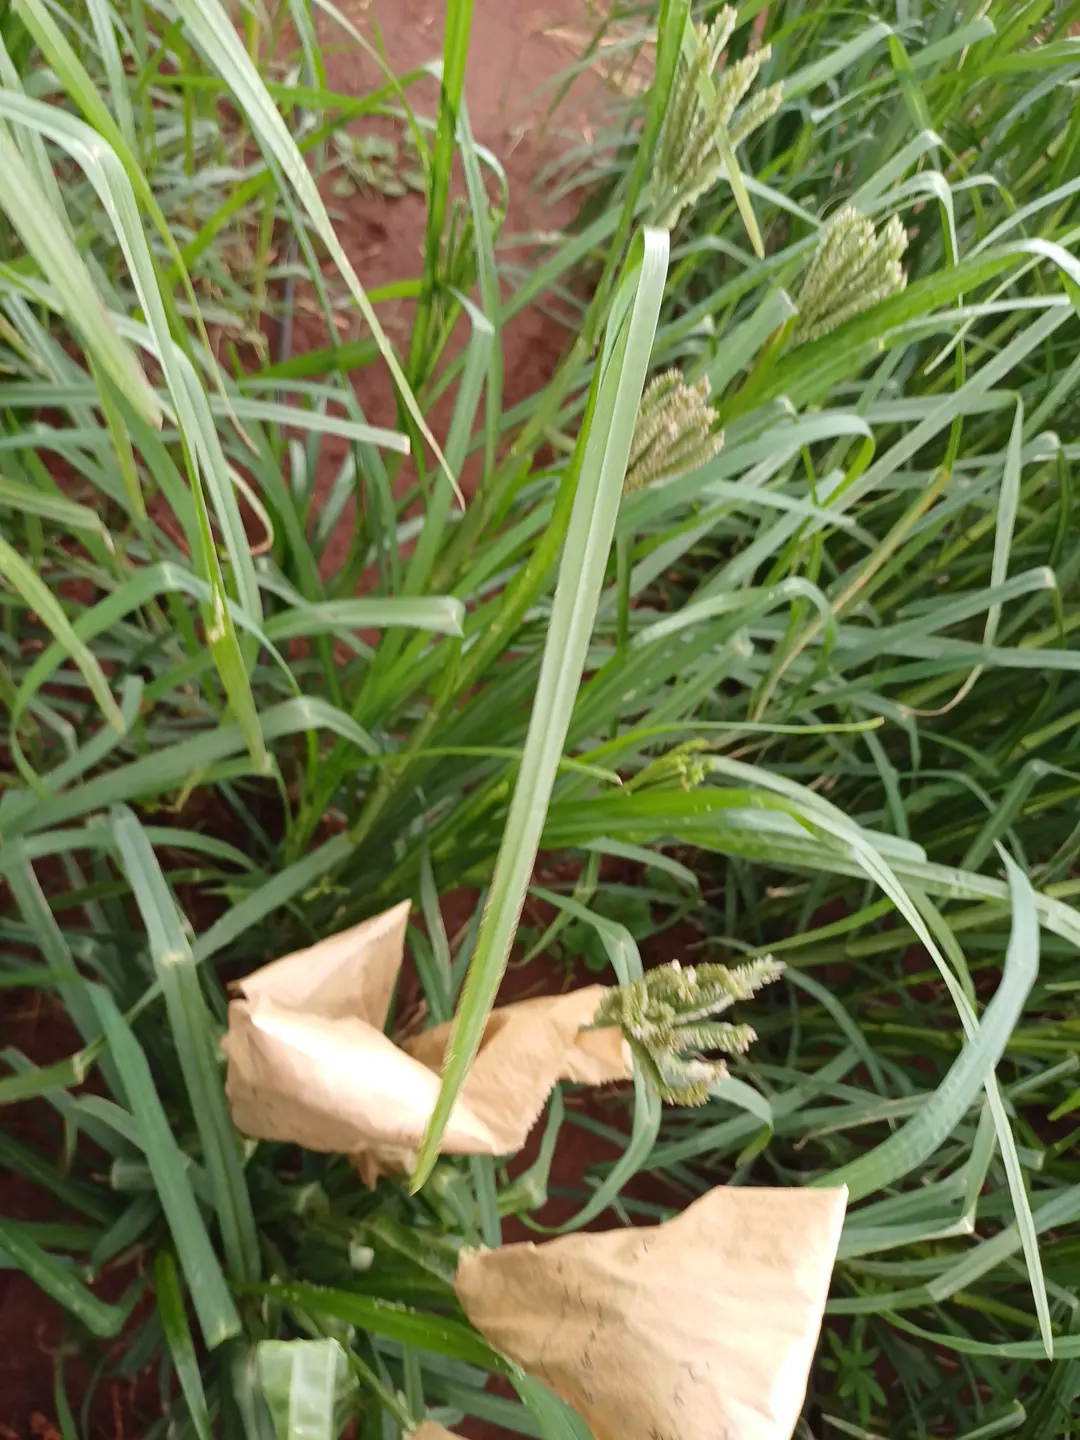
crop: finger millet
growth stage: flowering
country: Kenya
